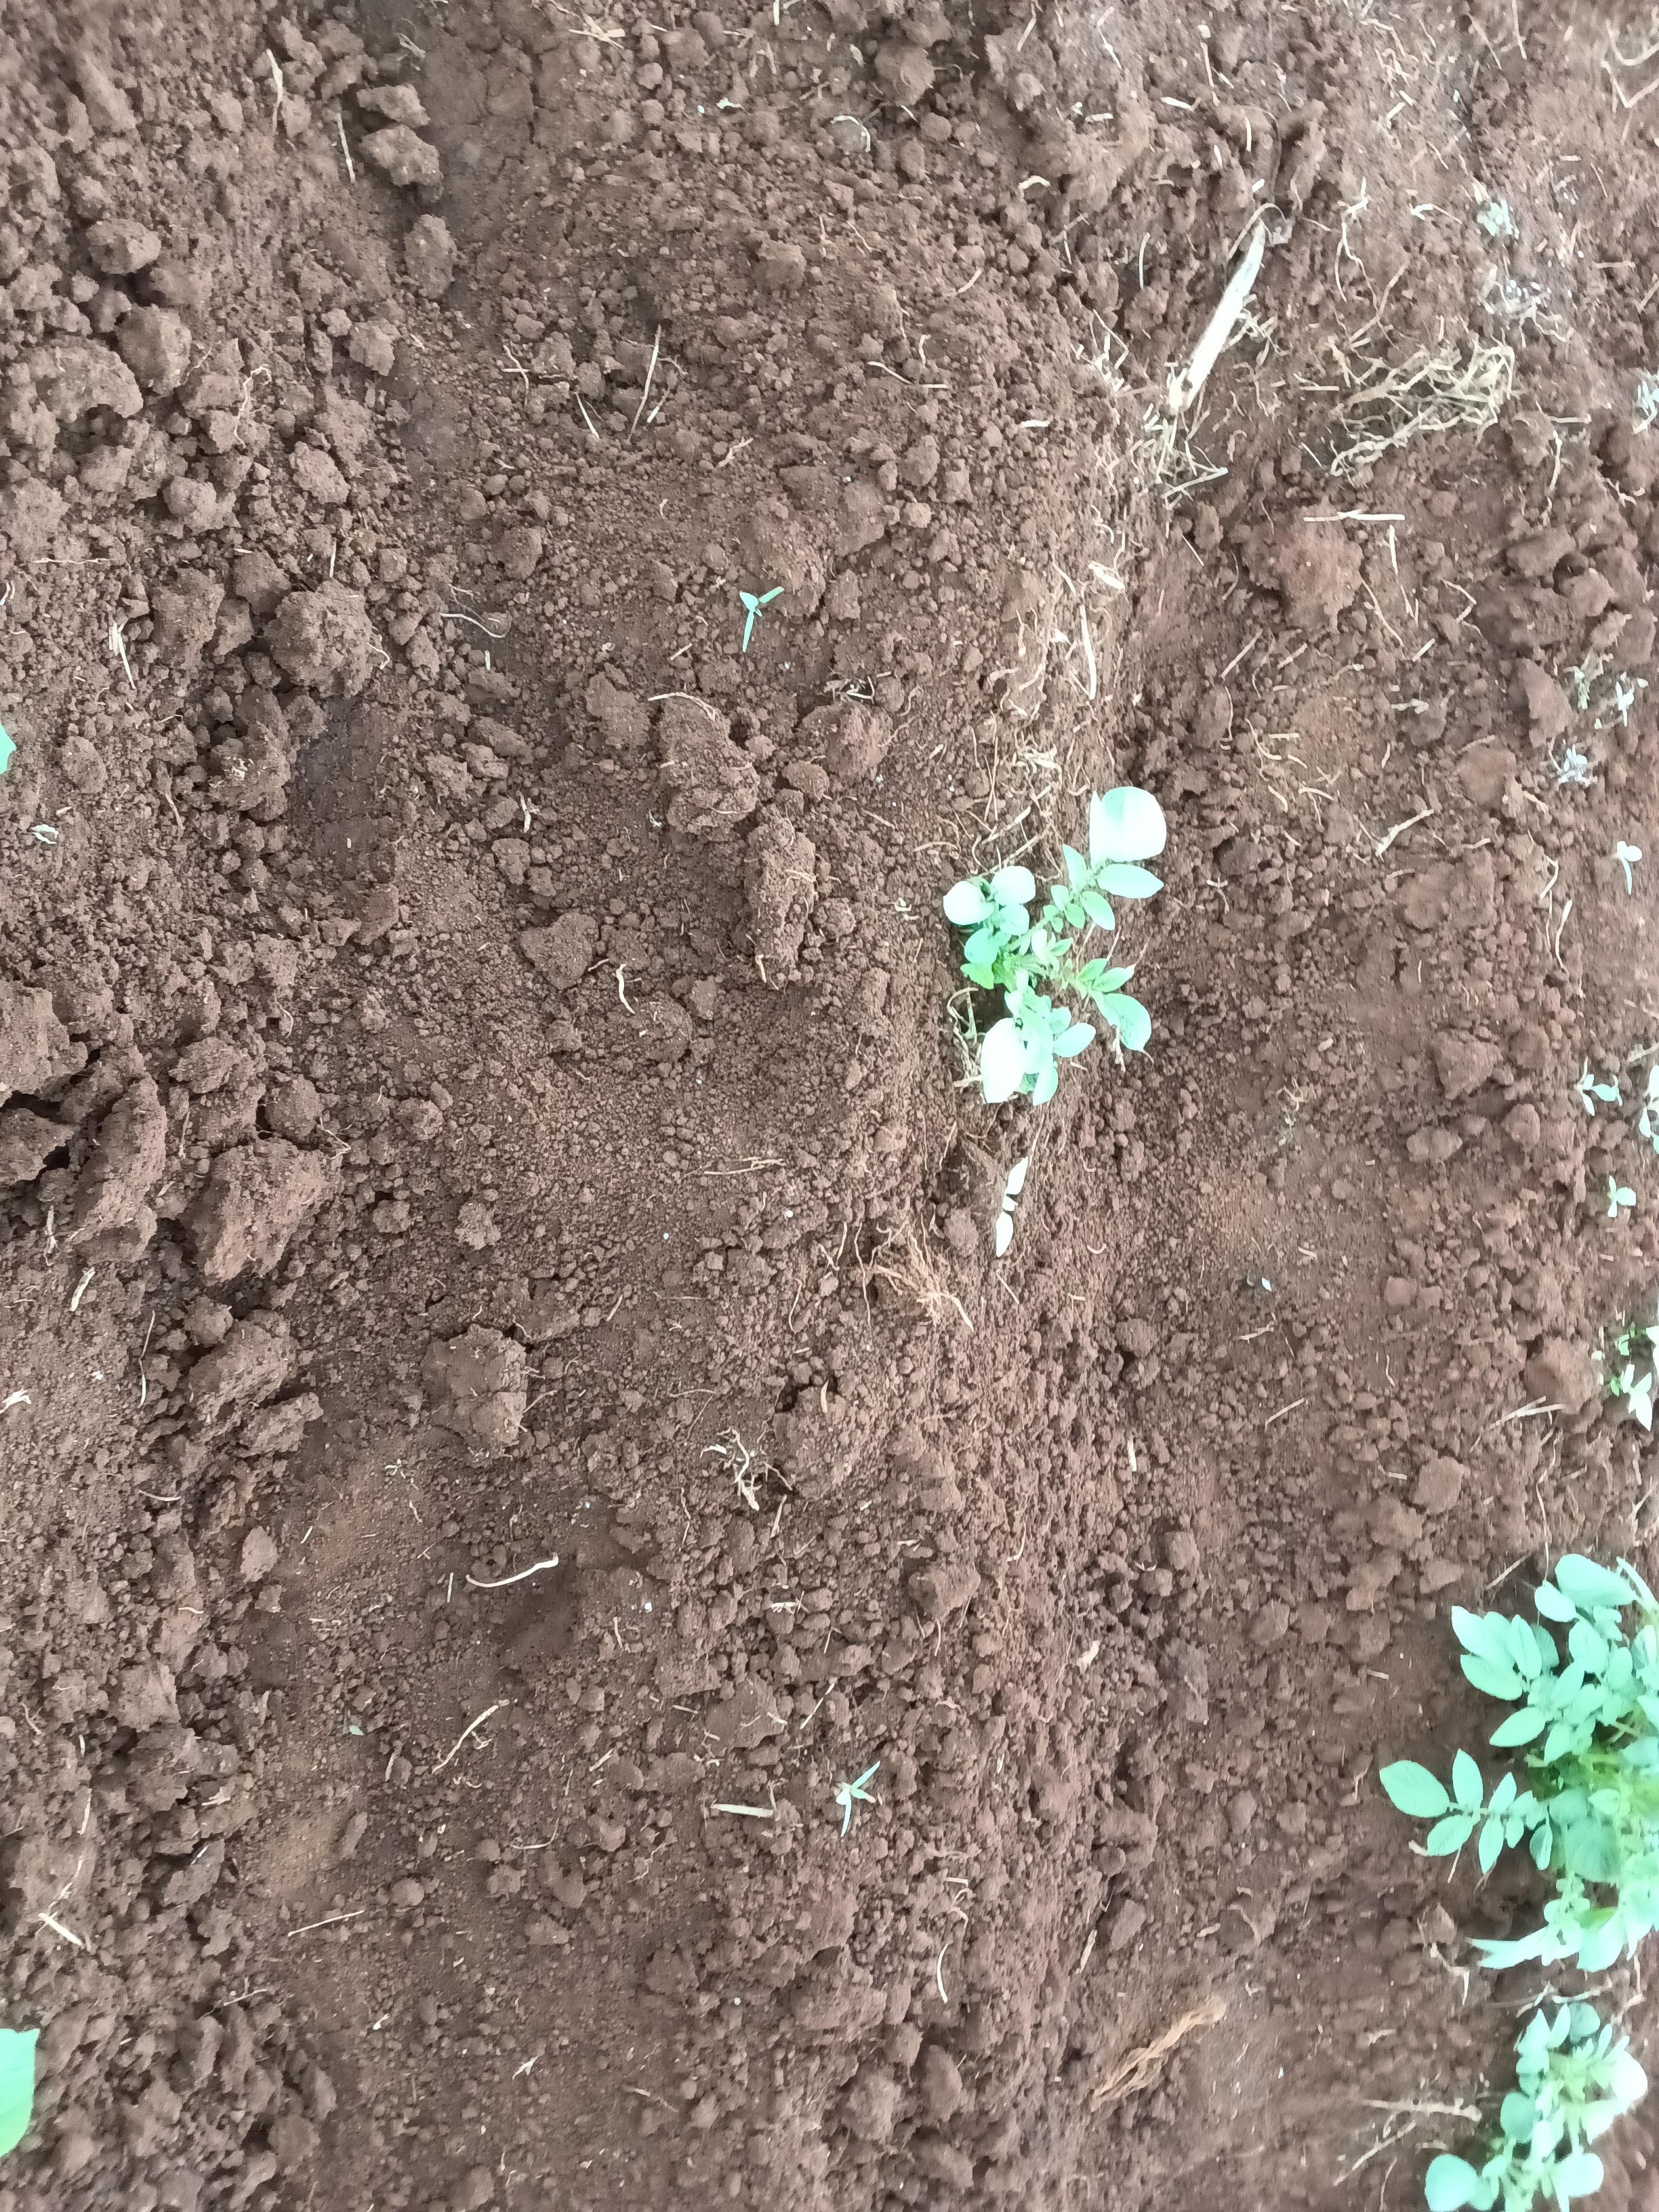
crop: potato
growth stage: emergence
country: Kenya
